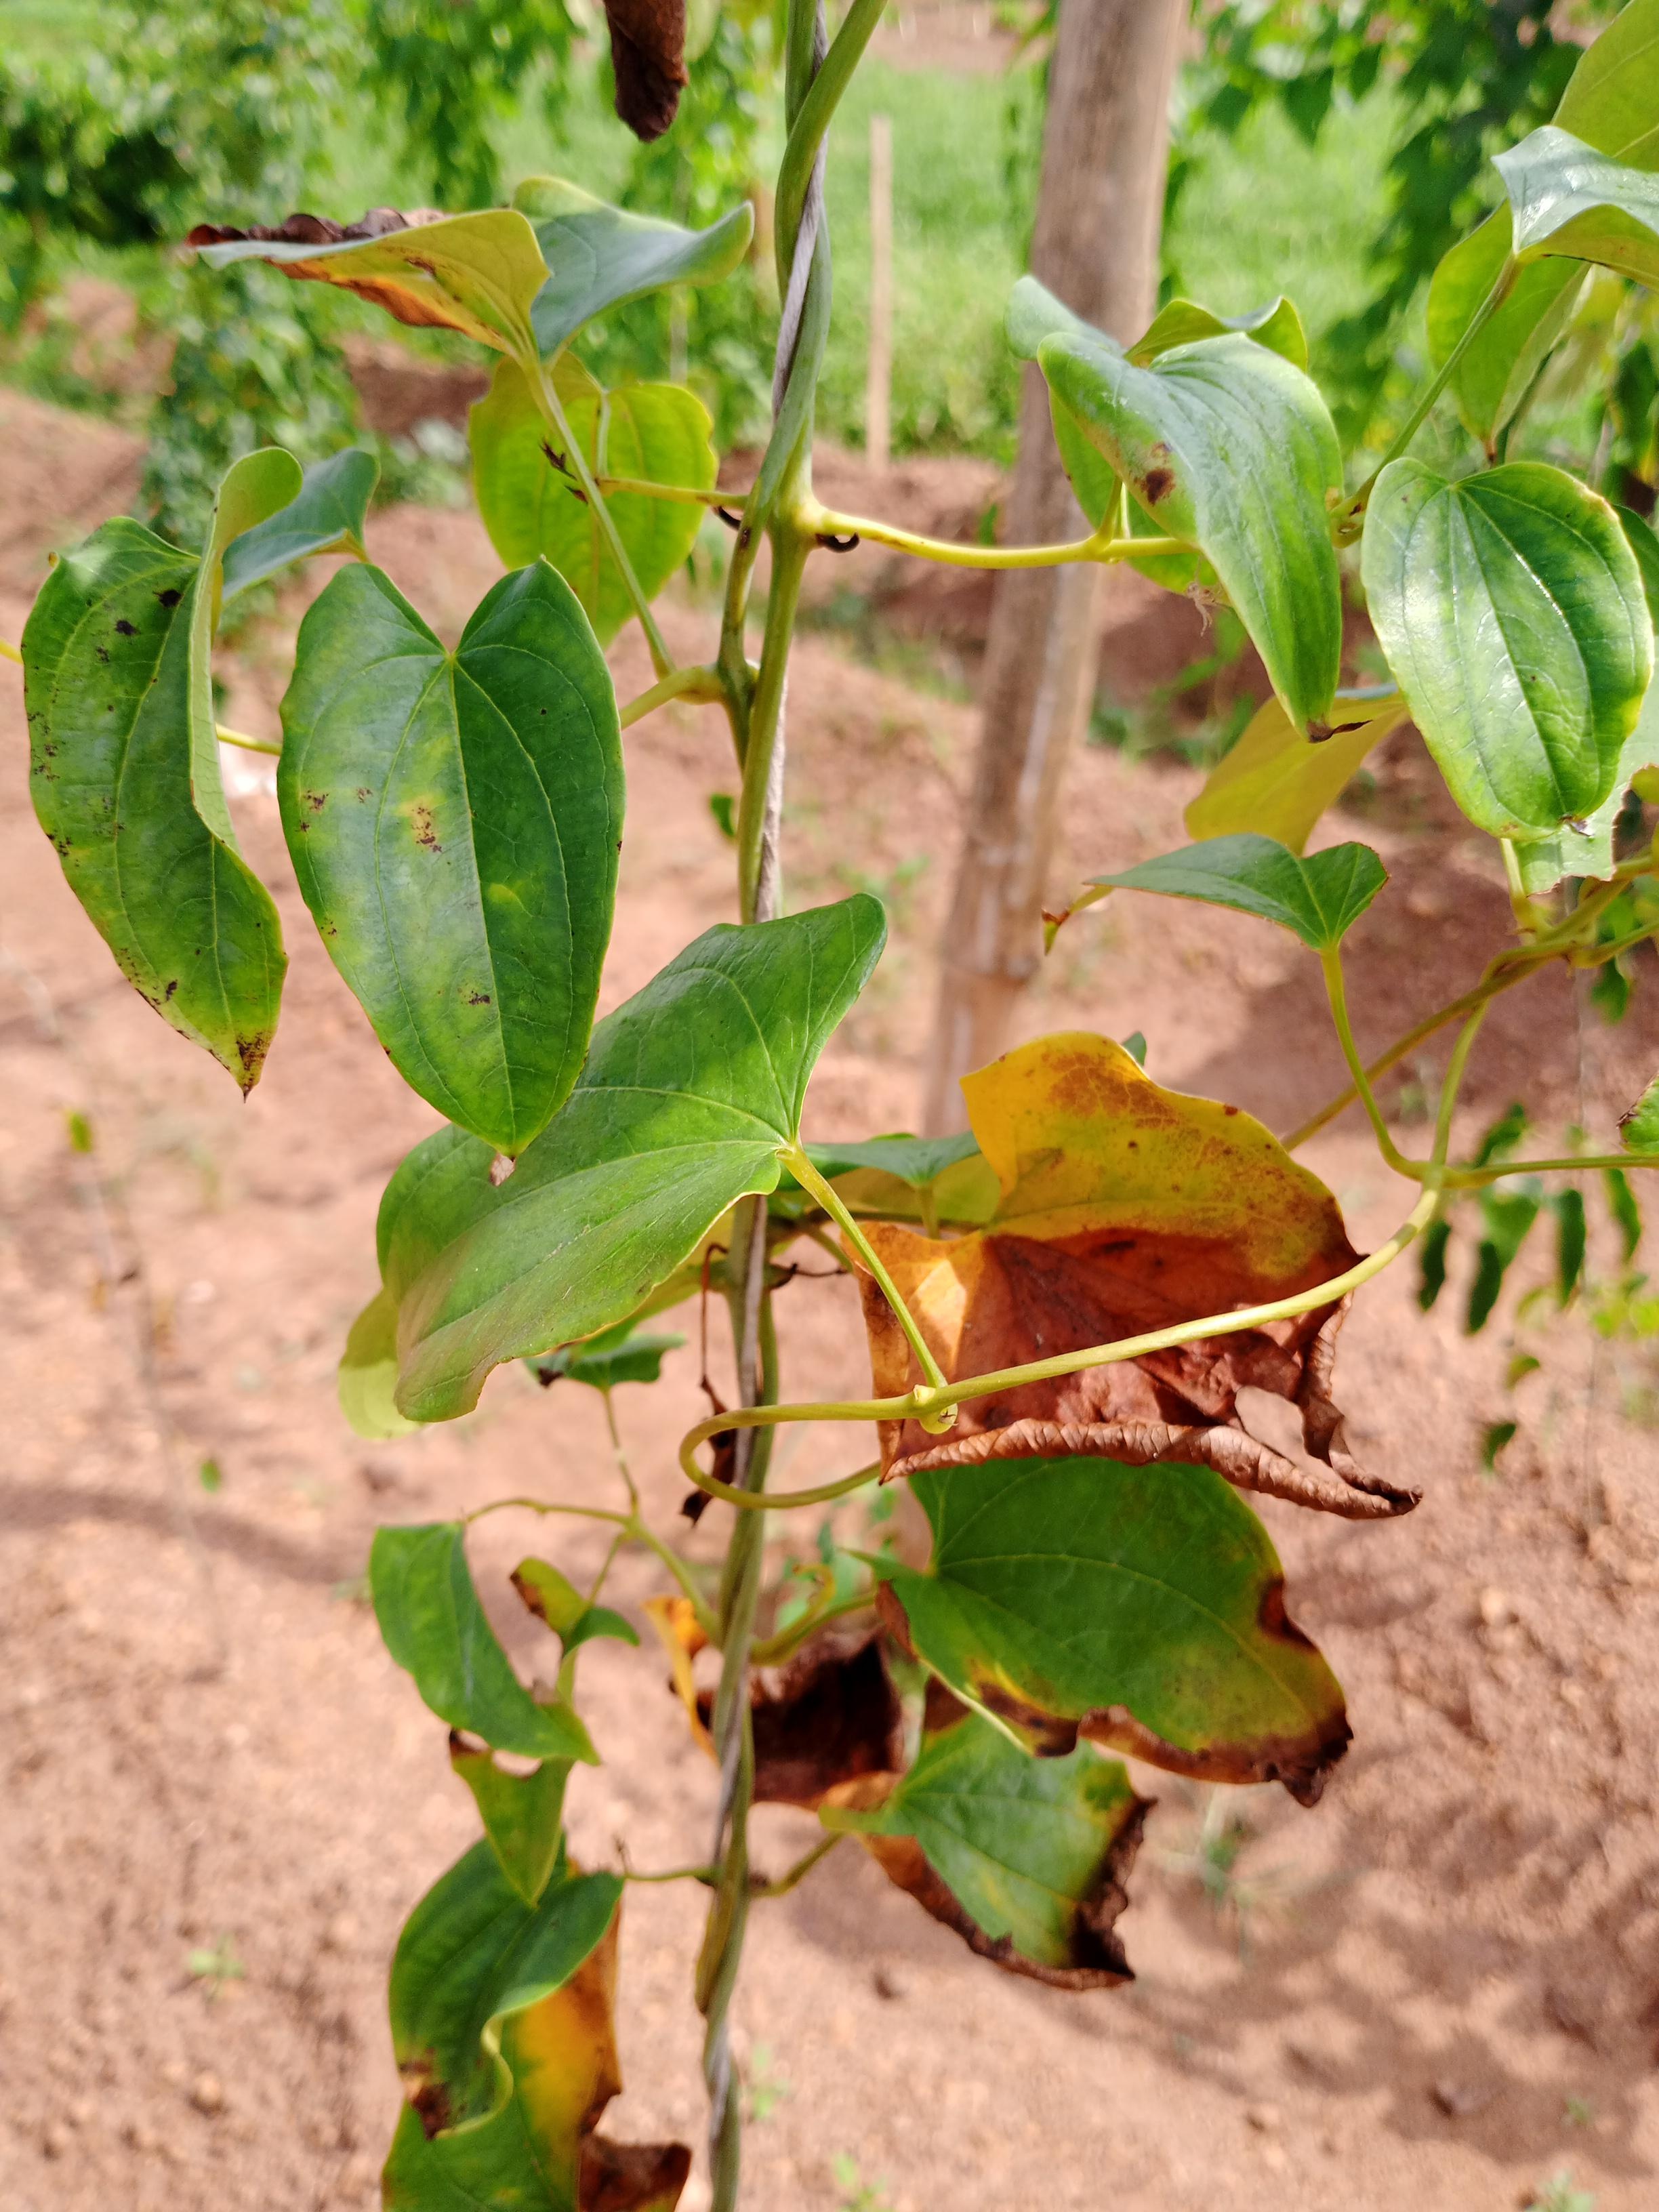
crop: yam
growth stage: vegetative
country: Nigeria
